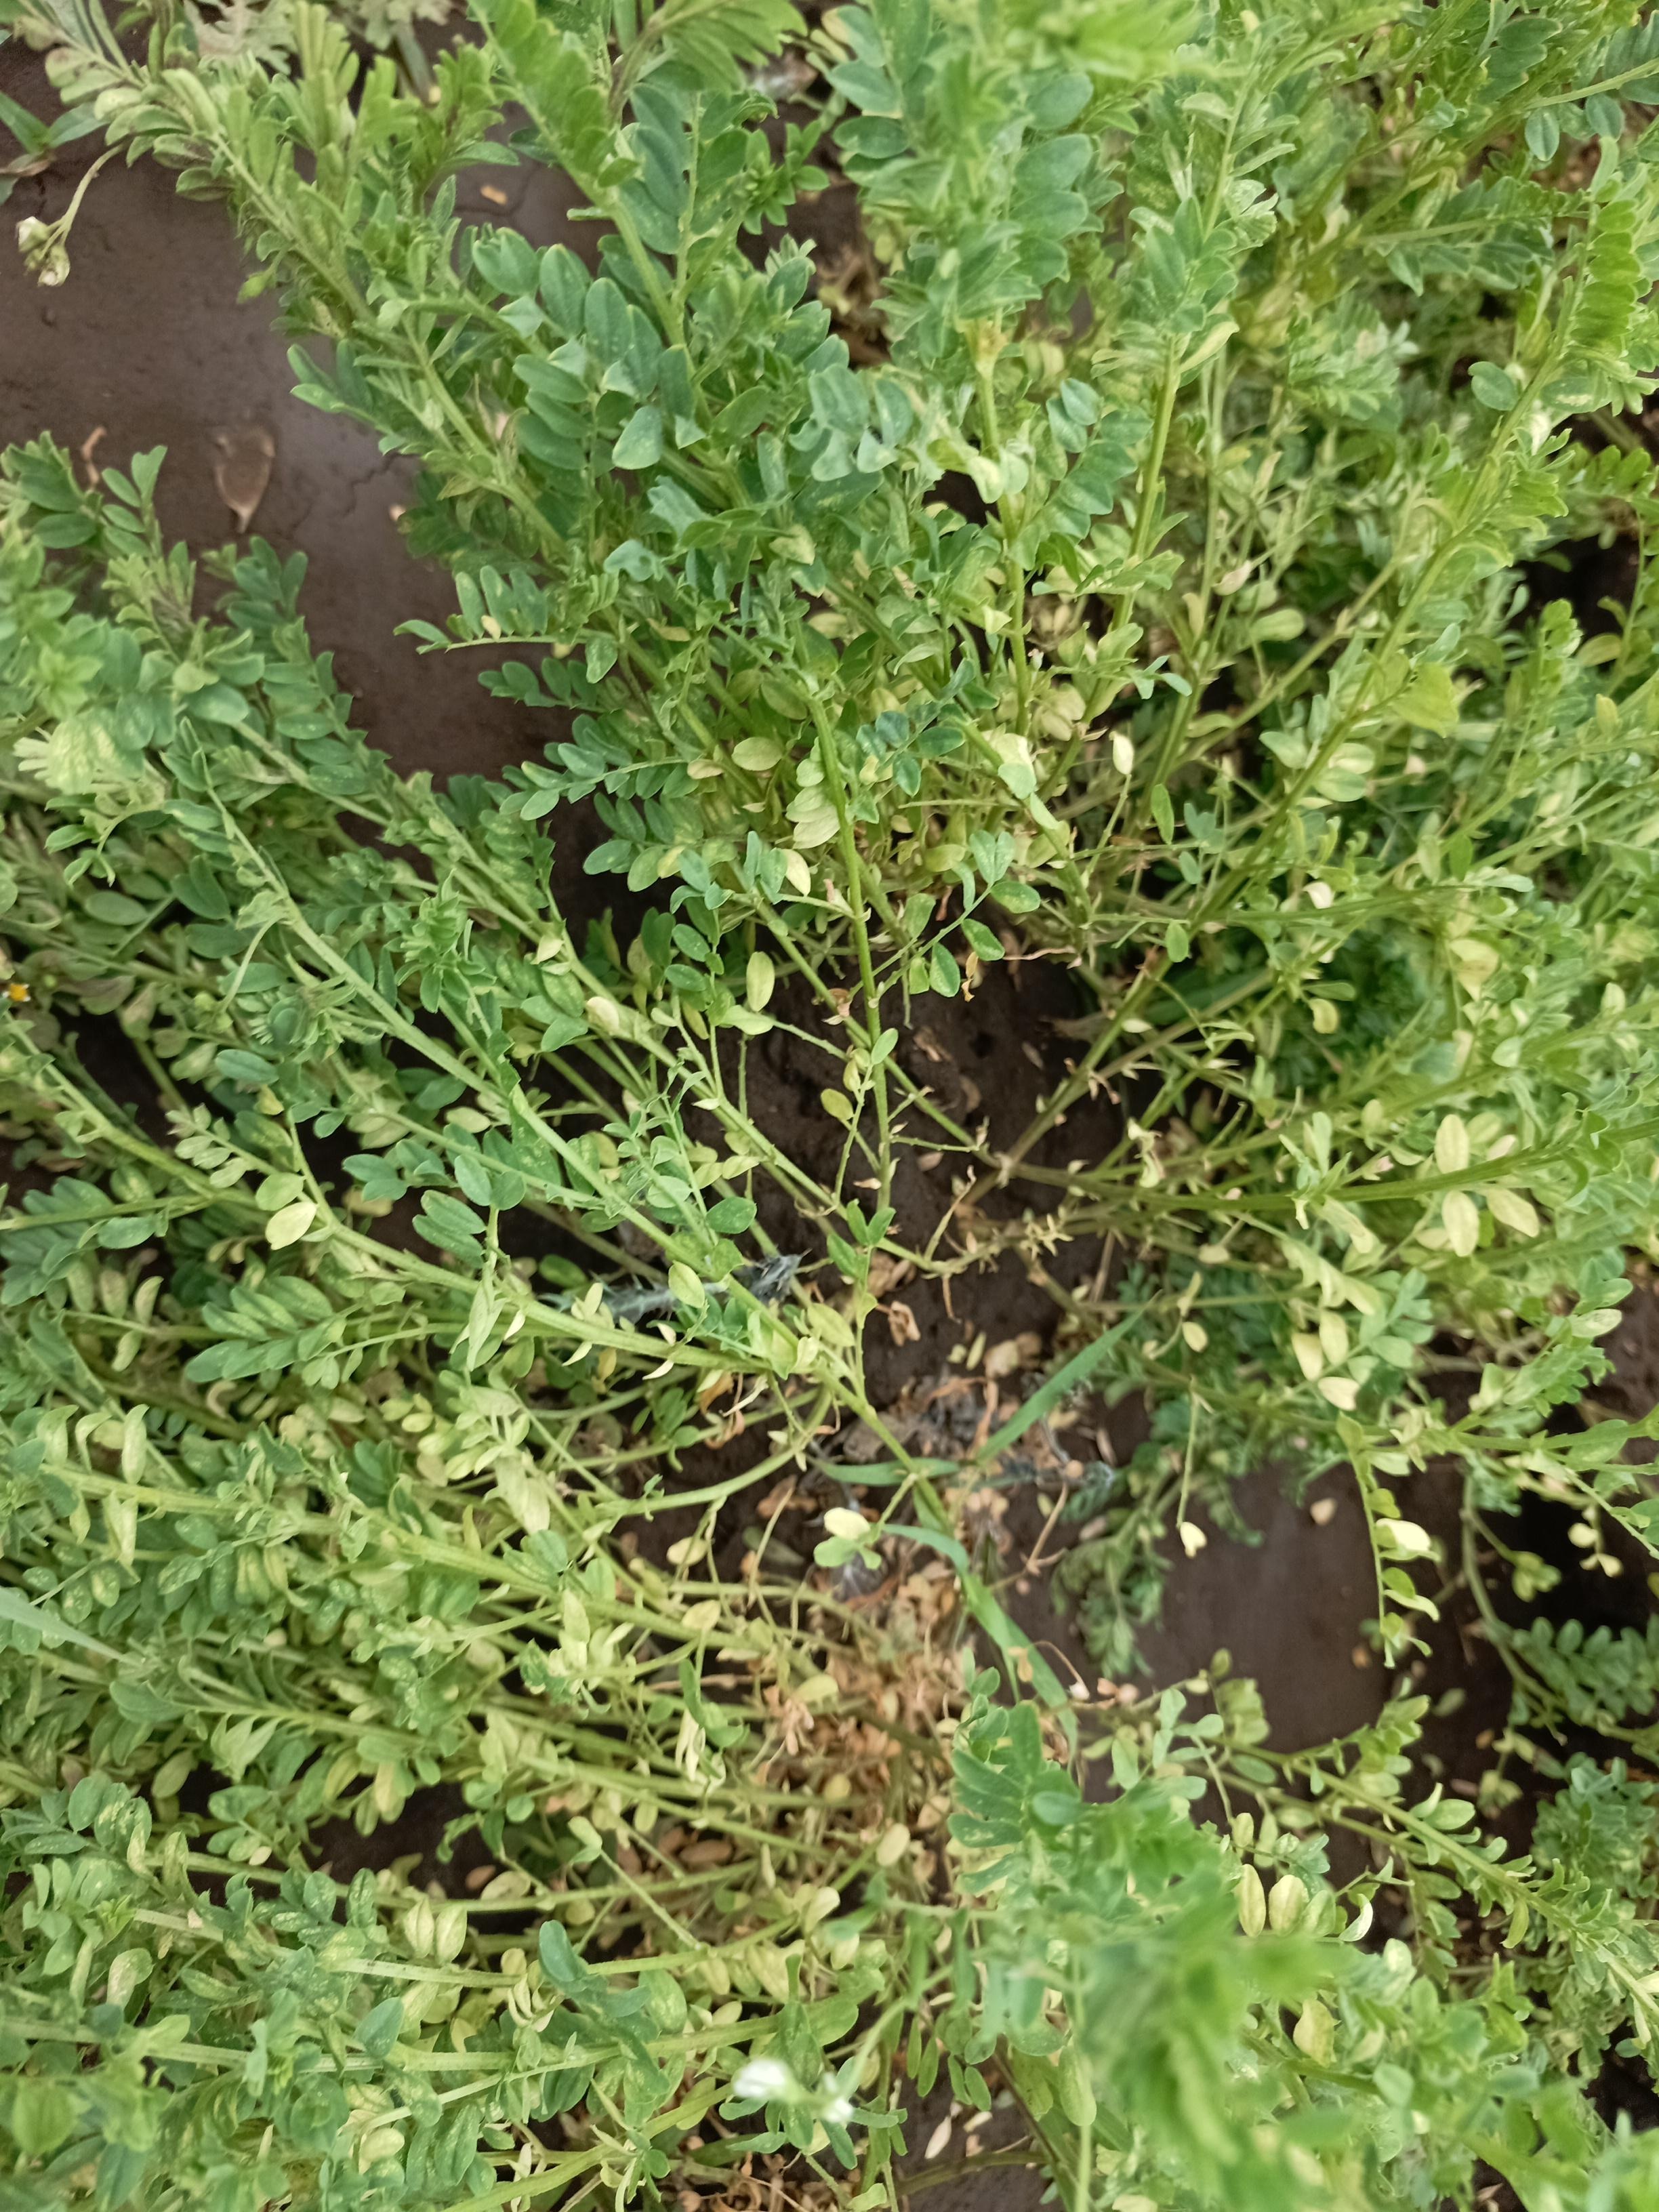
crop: lentil
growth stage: vegetative
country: Tanzania
